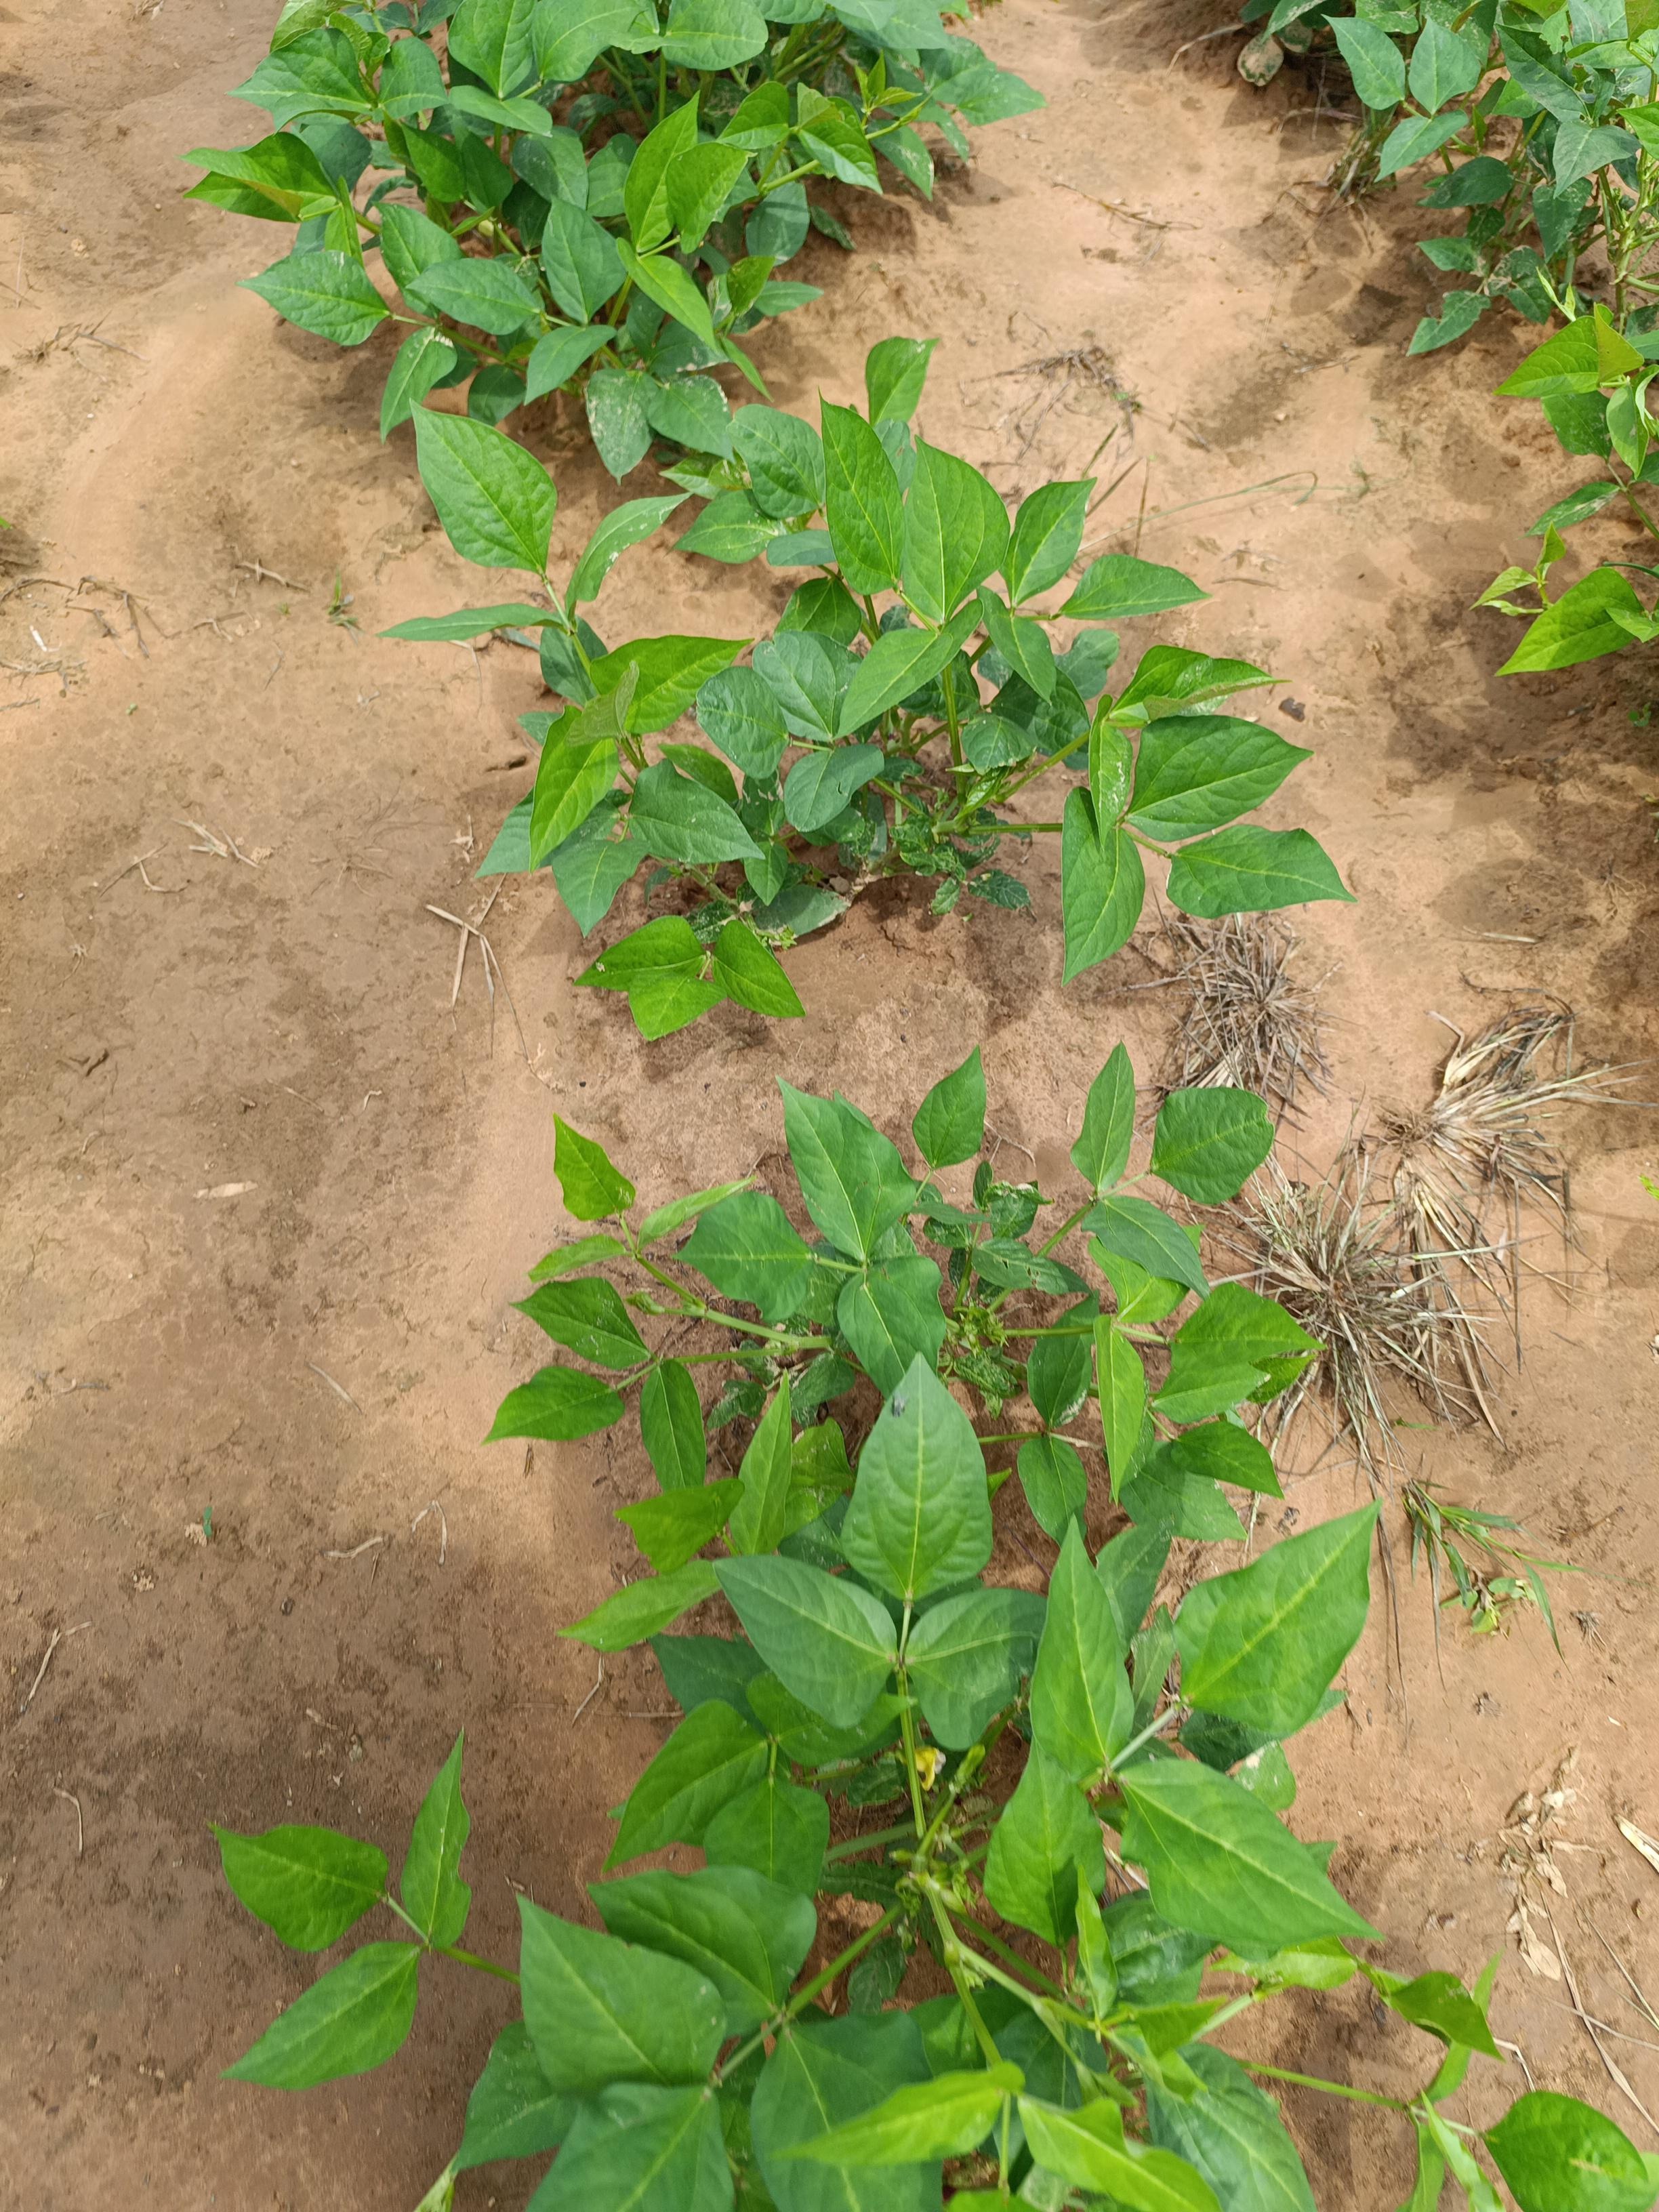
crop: cowpea
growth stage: emergence
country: Nigeria
